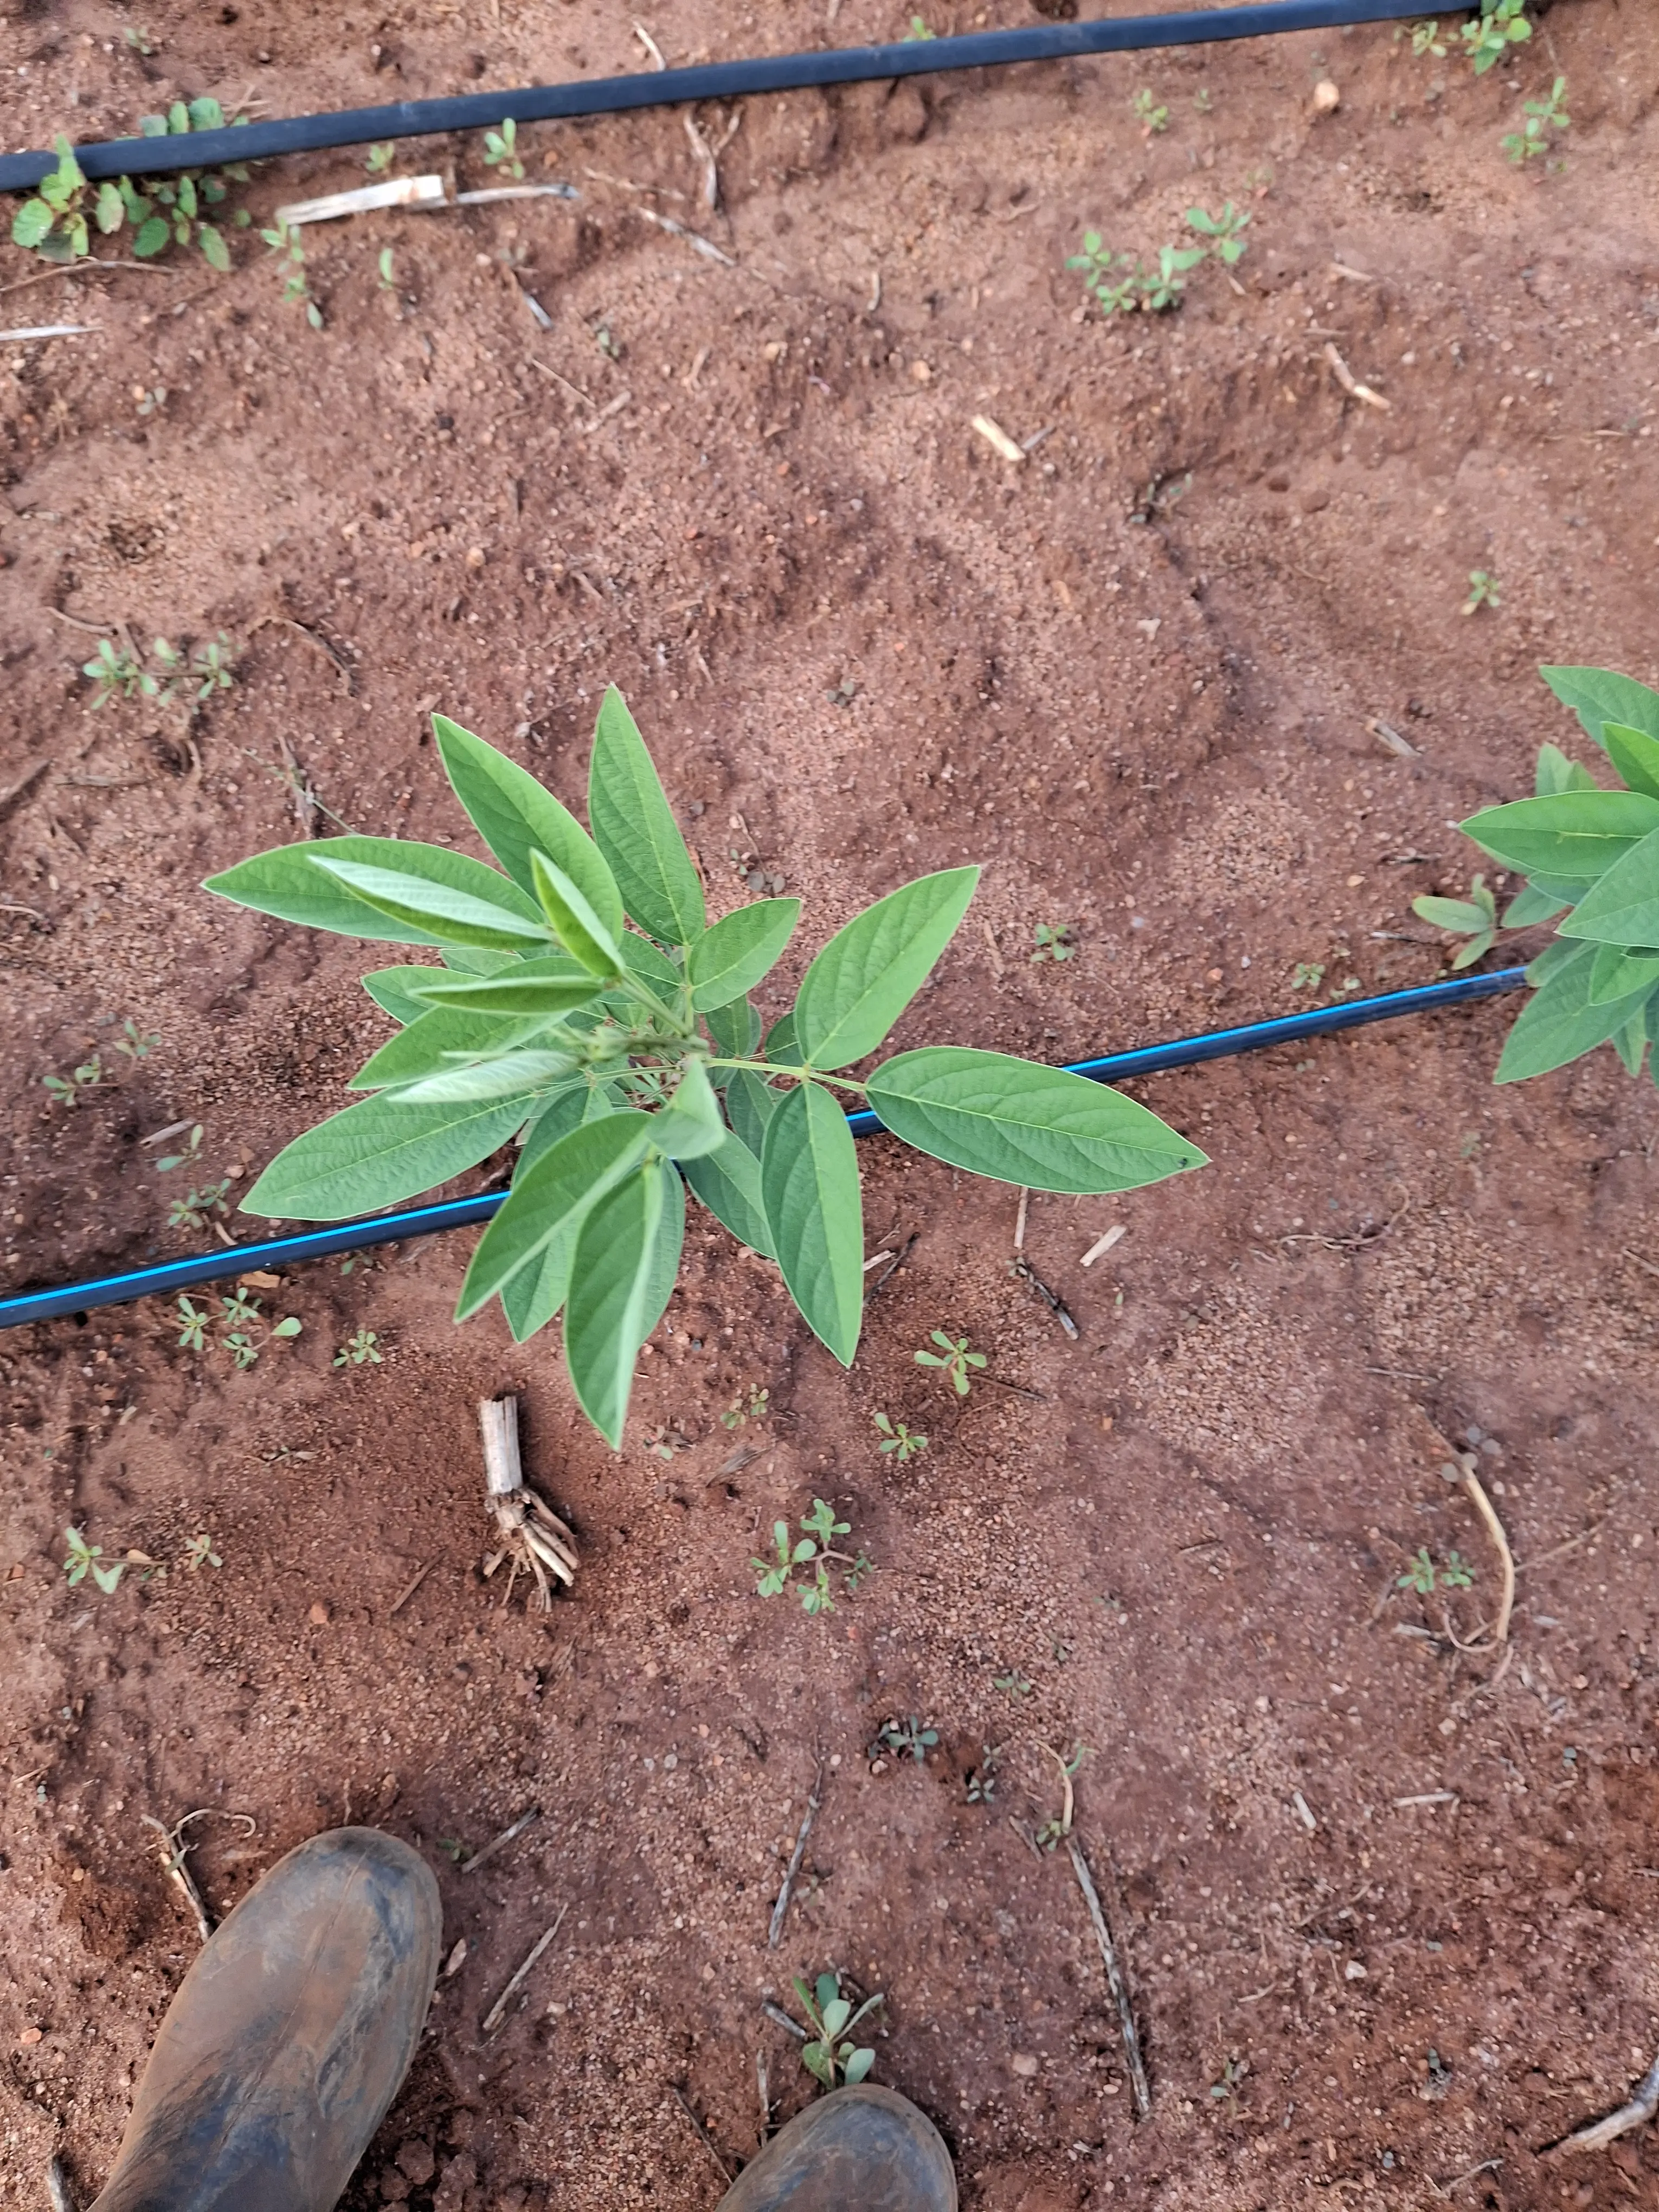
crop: pigeonpea
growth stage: vegetative
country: Kenya
